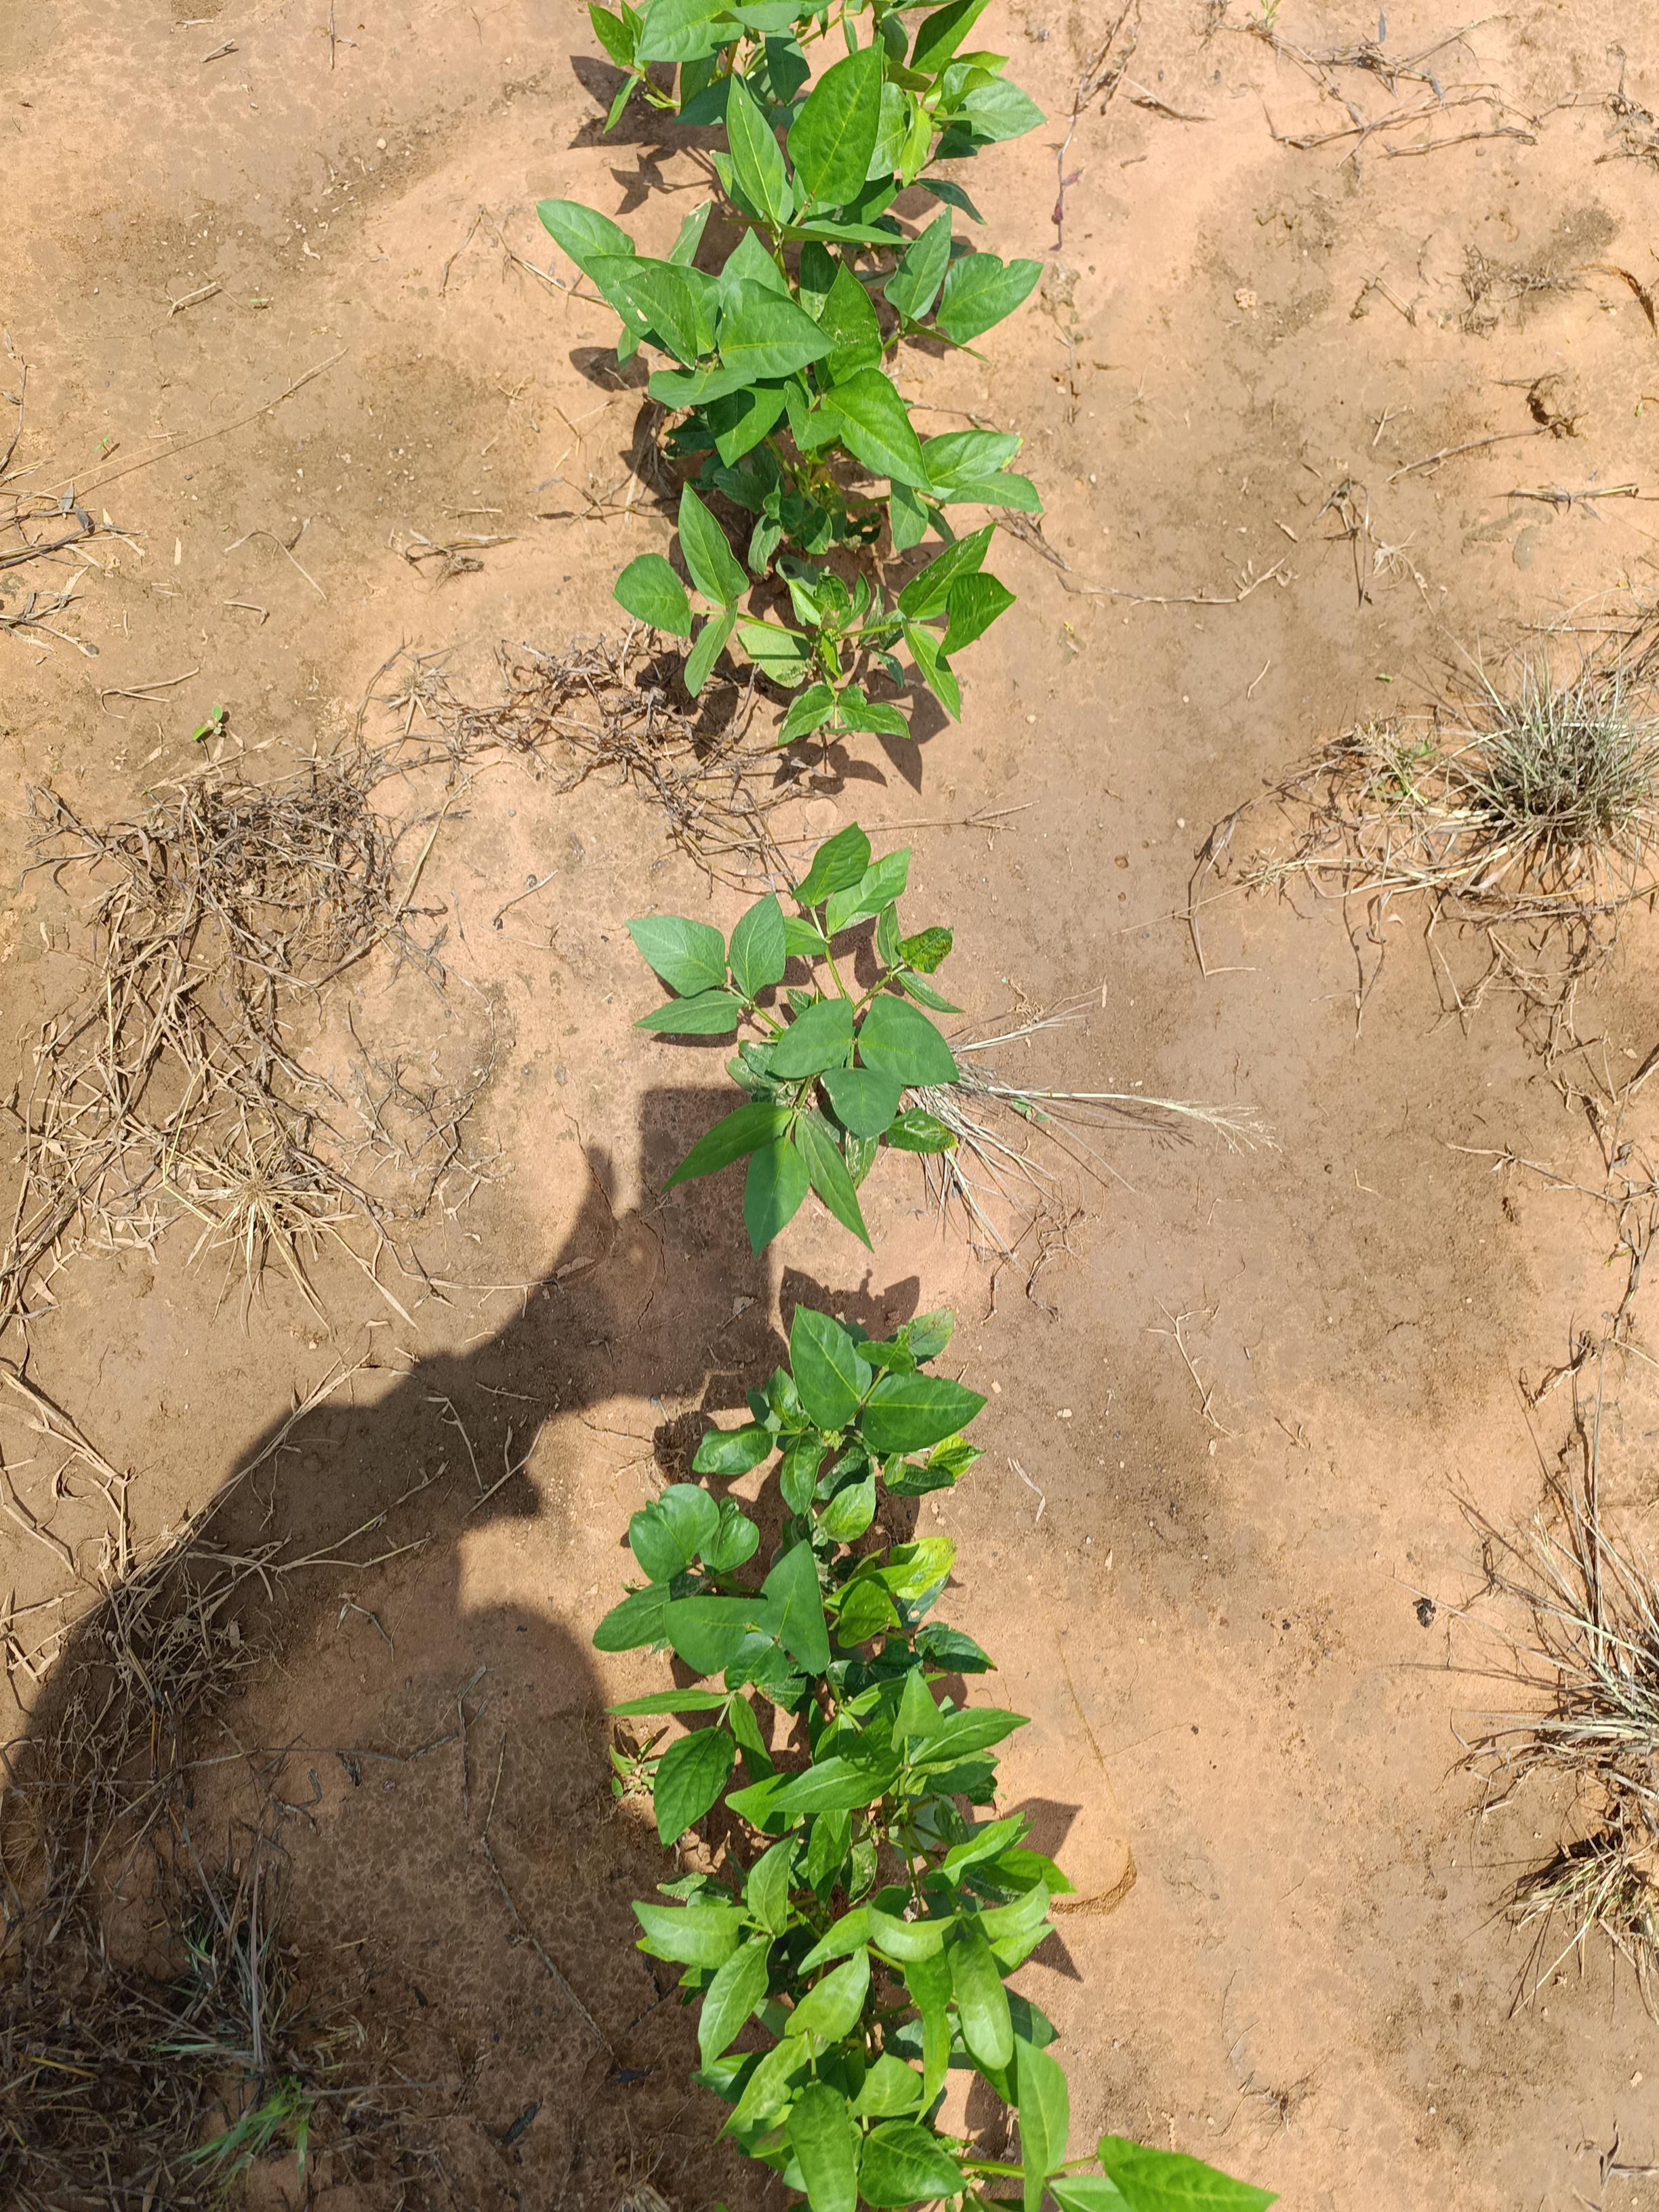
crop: cowpea
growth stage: emergence
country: Nigeria
